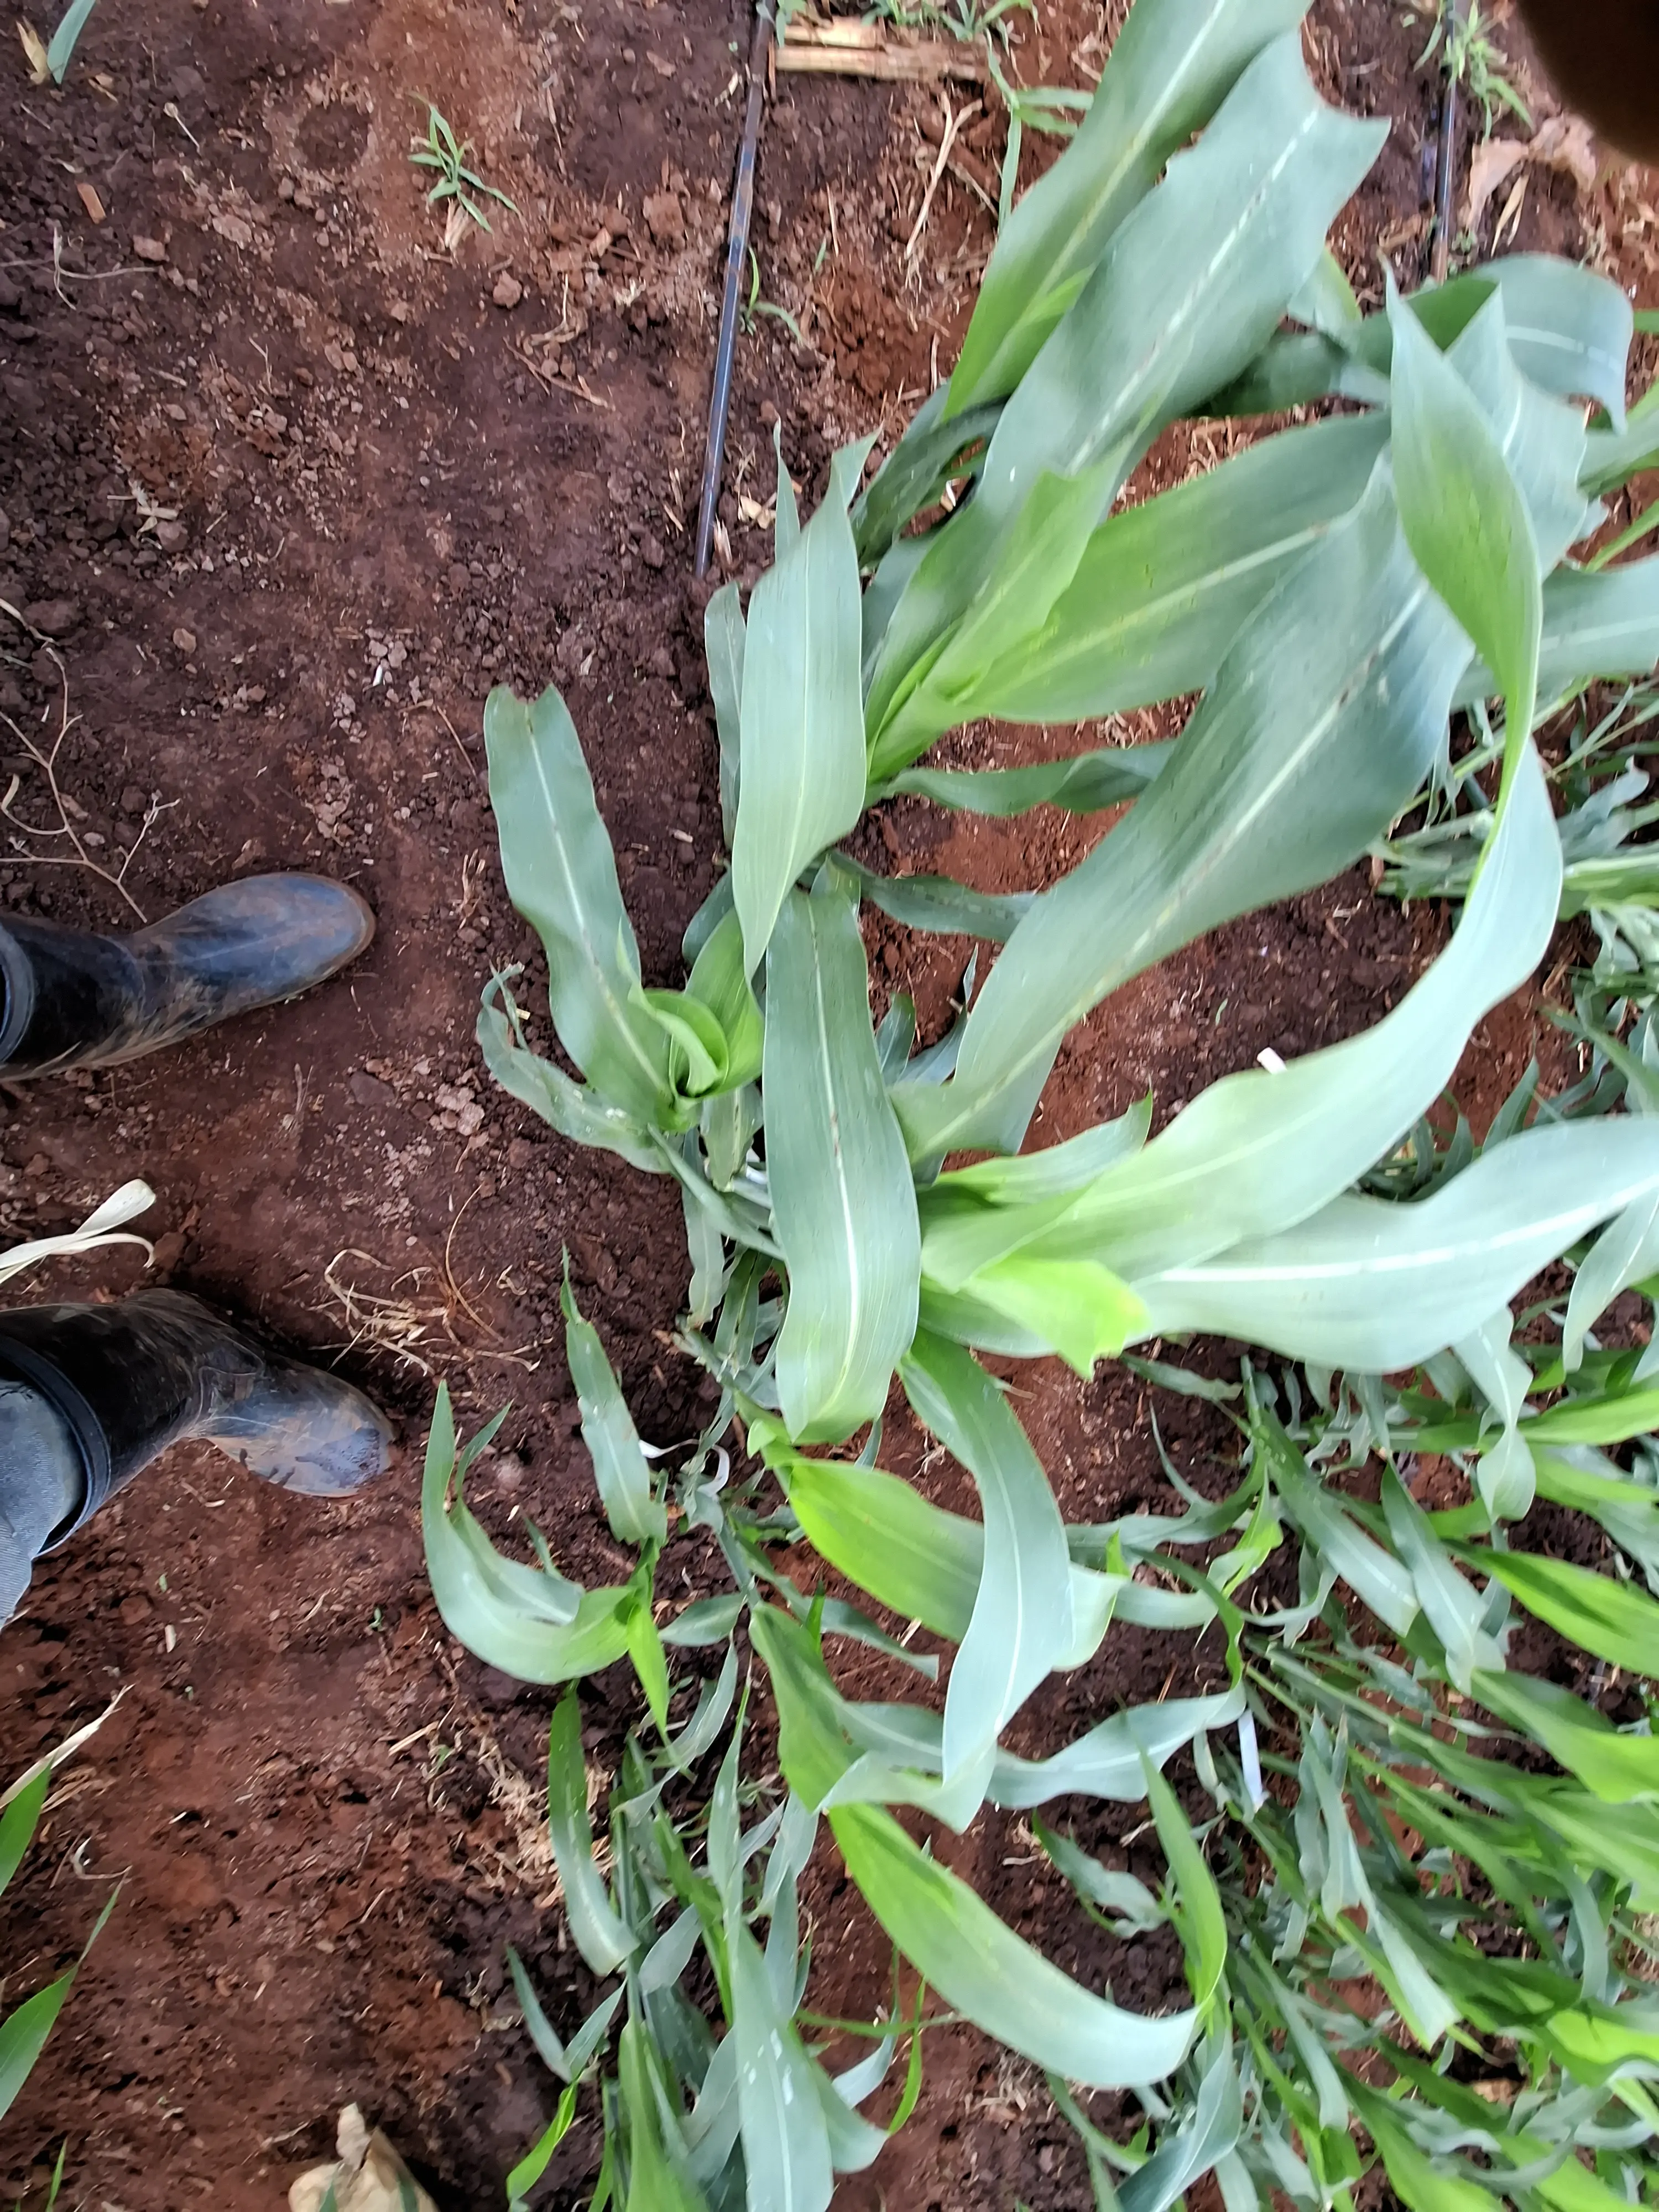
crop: sorghum
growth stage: vegetative
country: Kenya
